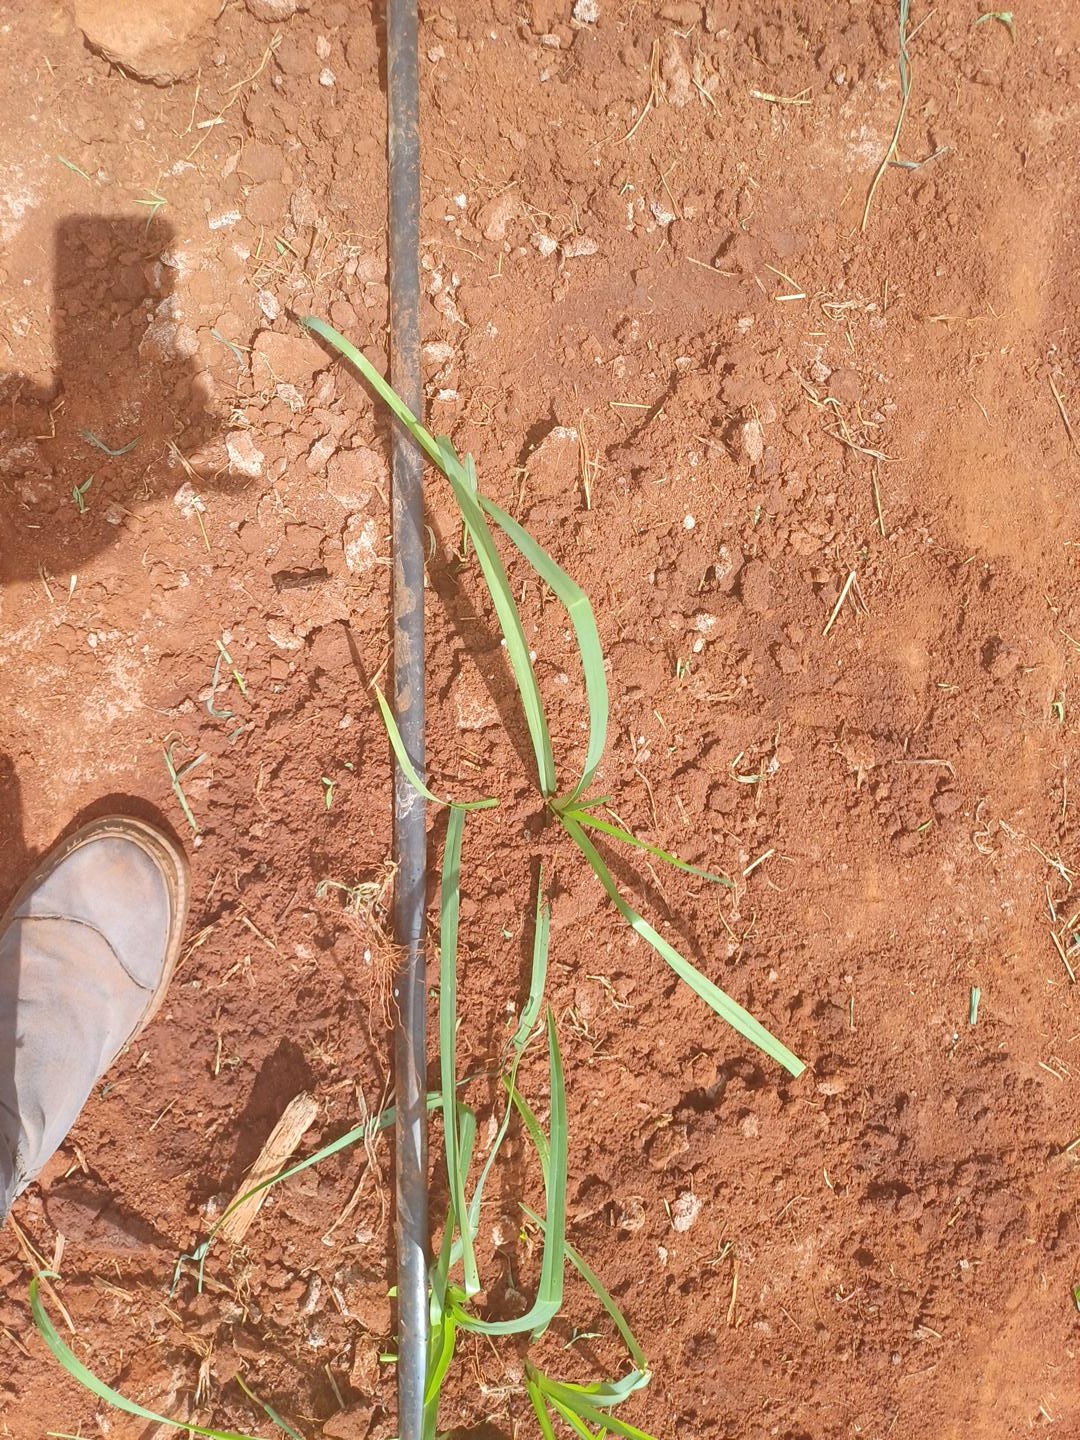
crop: finger millet
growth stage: vegetative
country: Kenya
